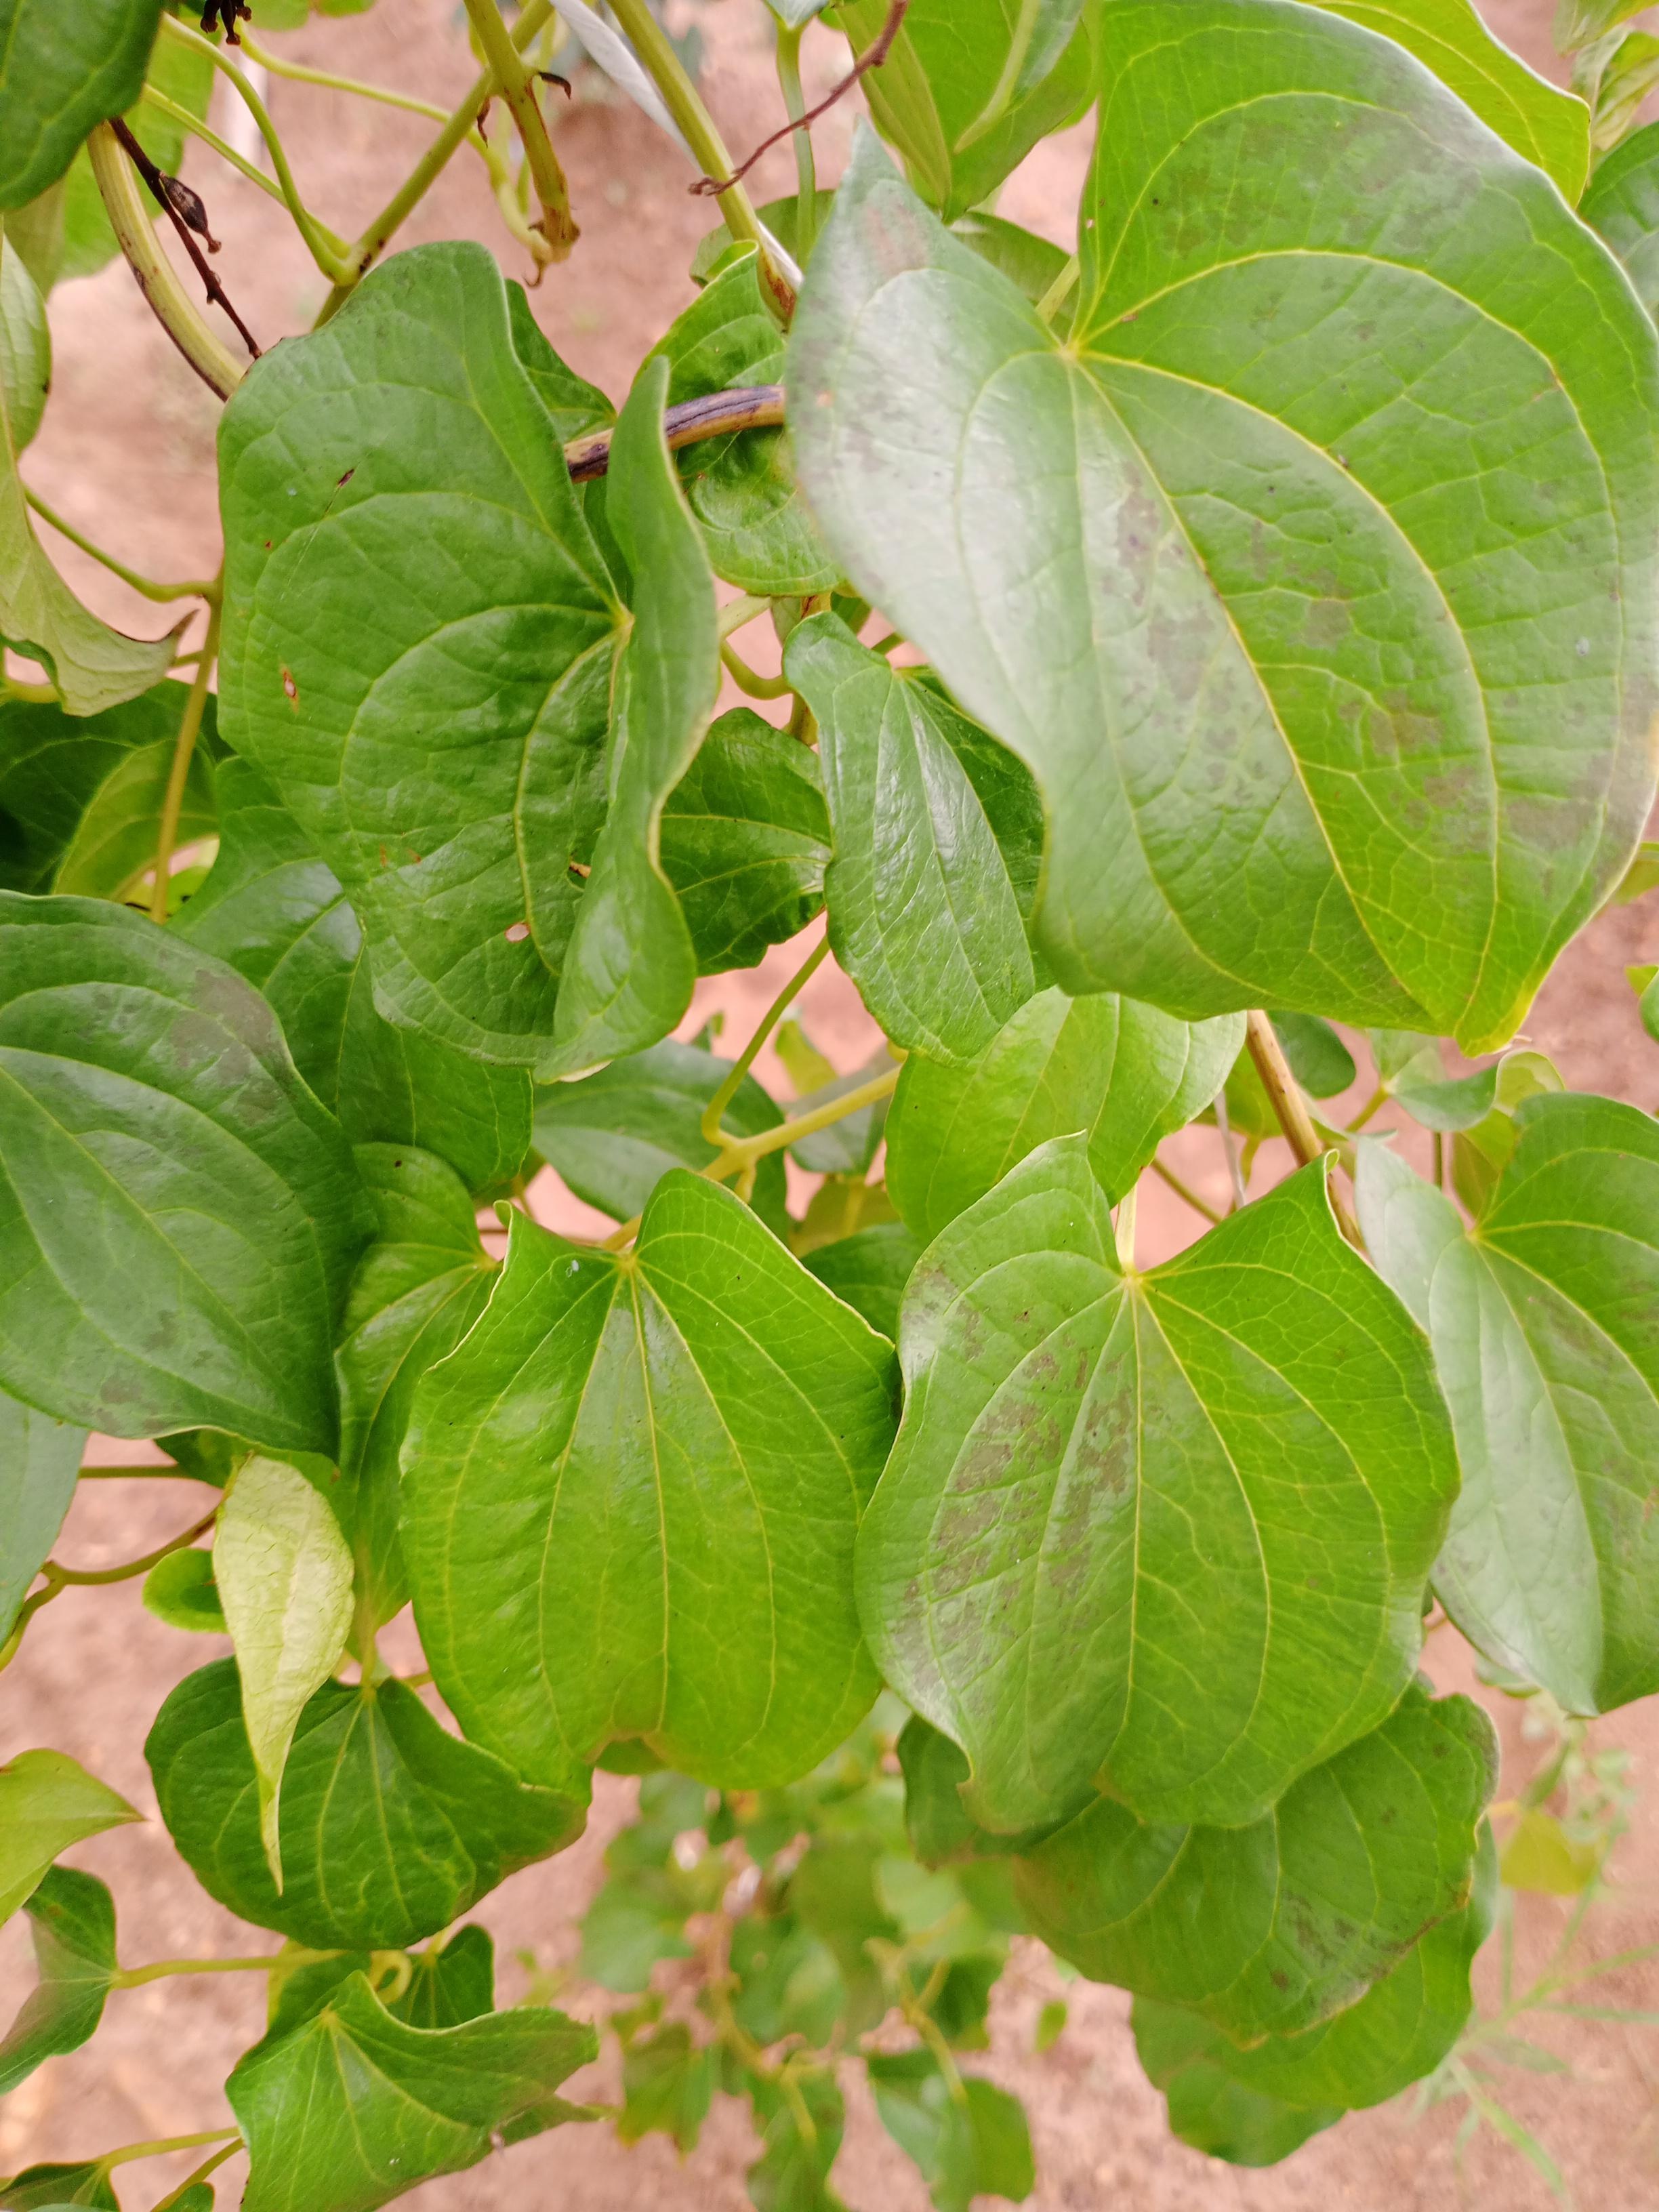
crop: yam
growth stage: vegetative
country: Nigeria
